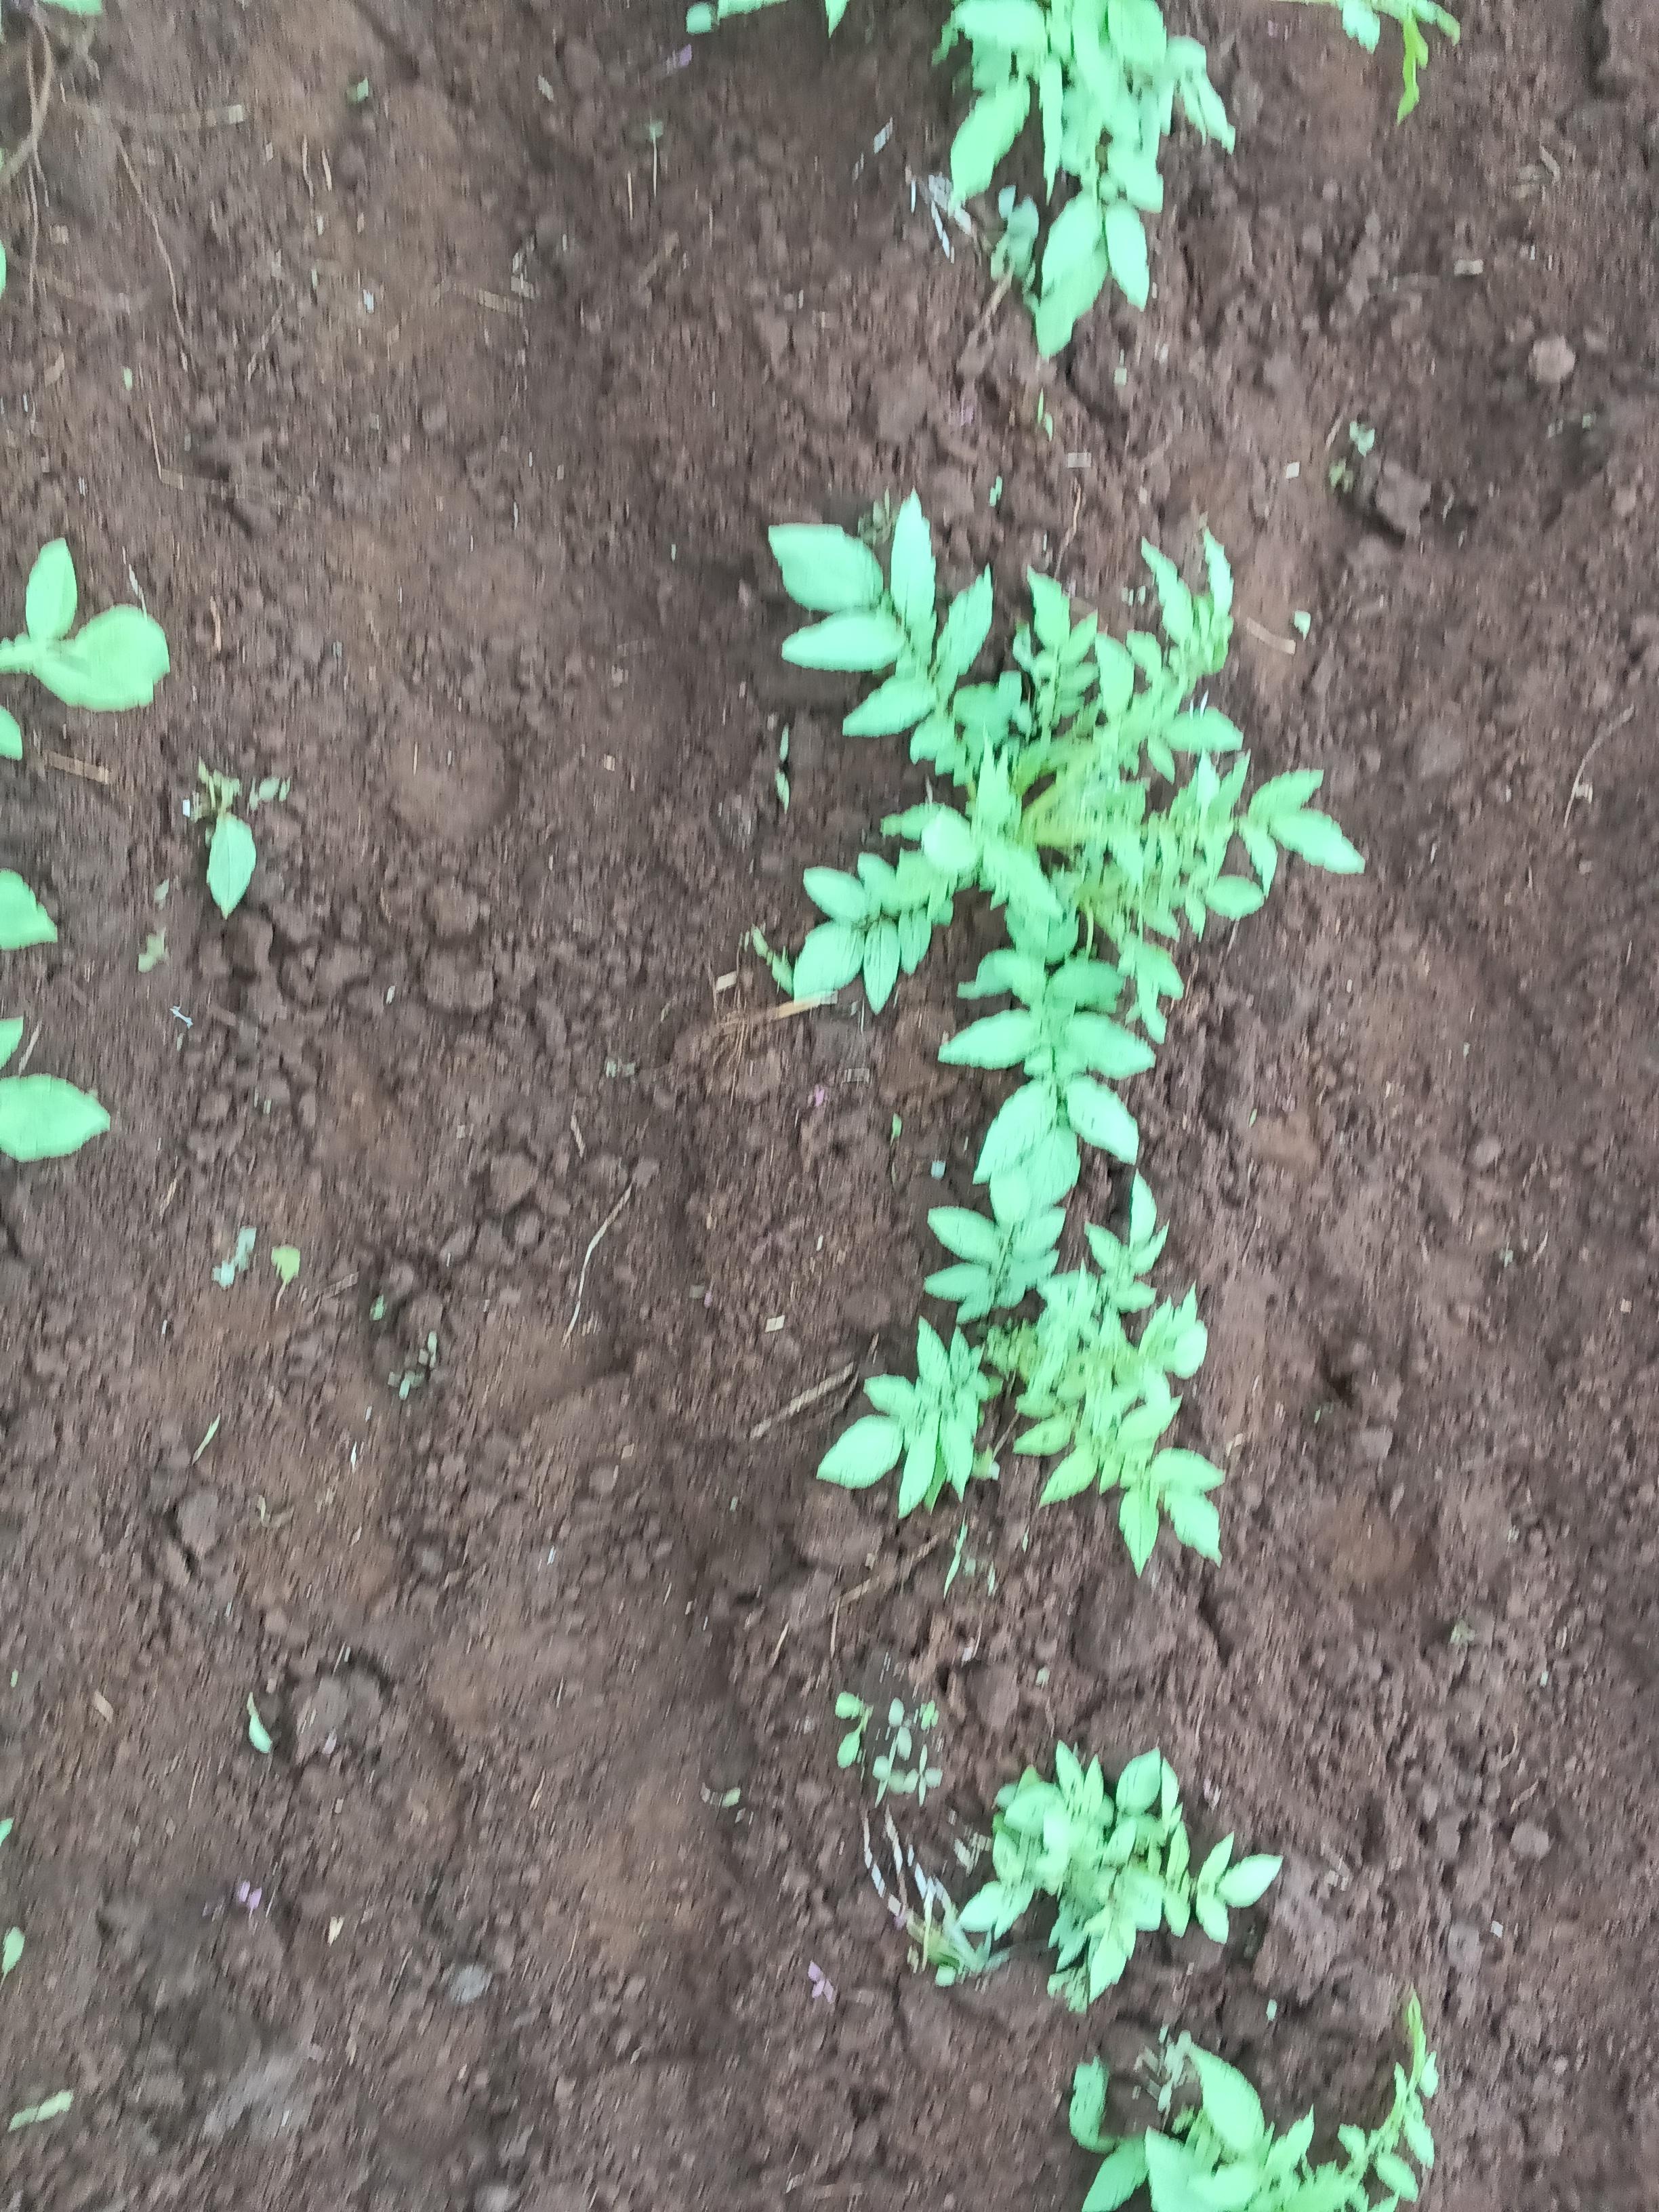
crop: potato
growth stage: sprouting emergence
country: Kenya
